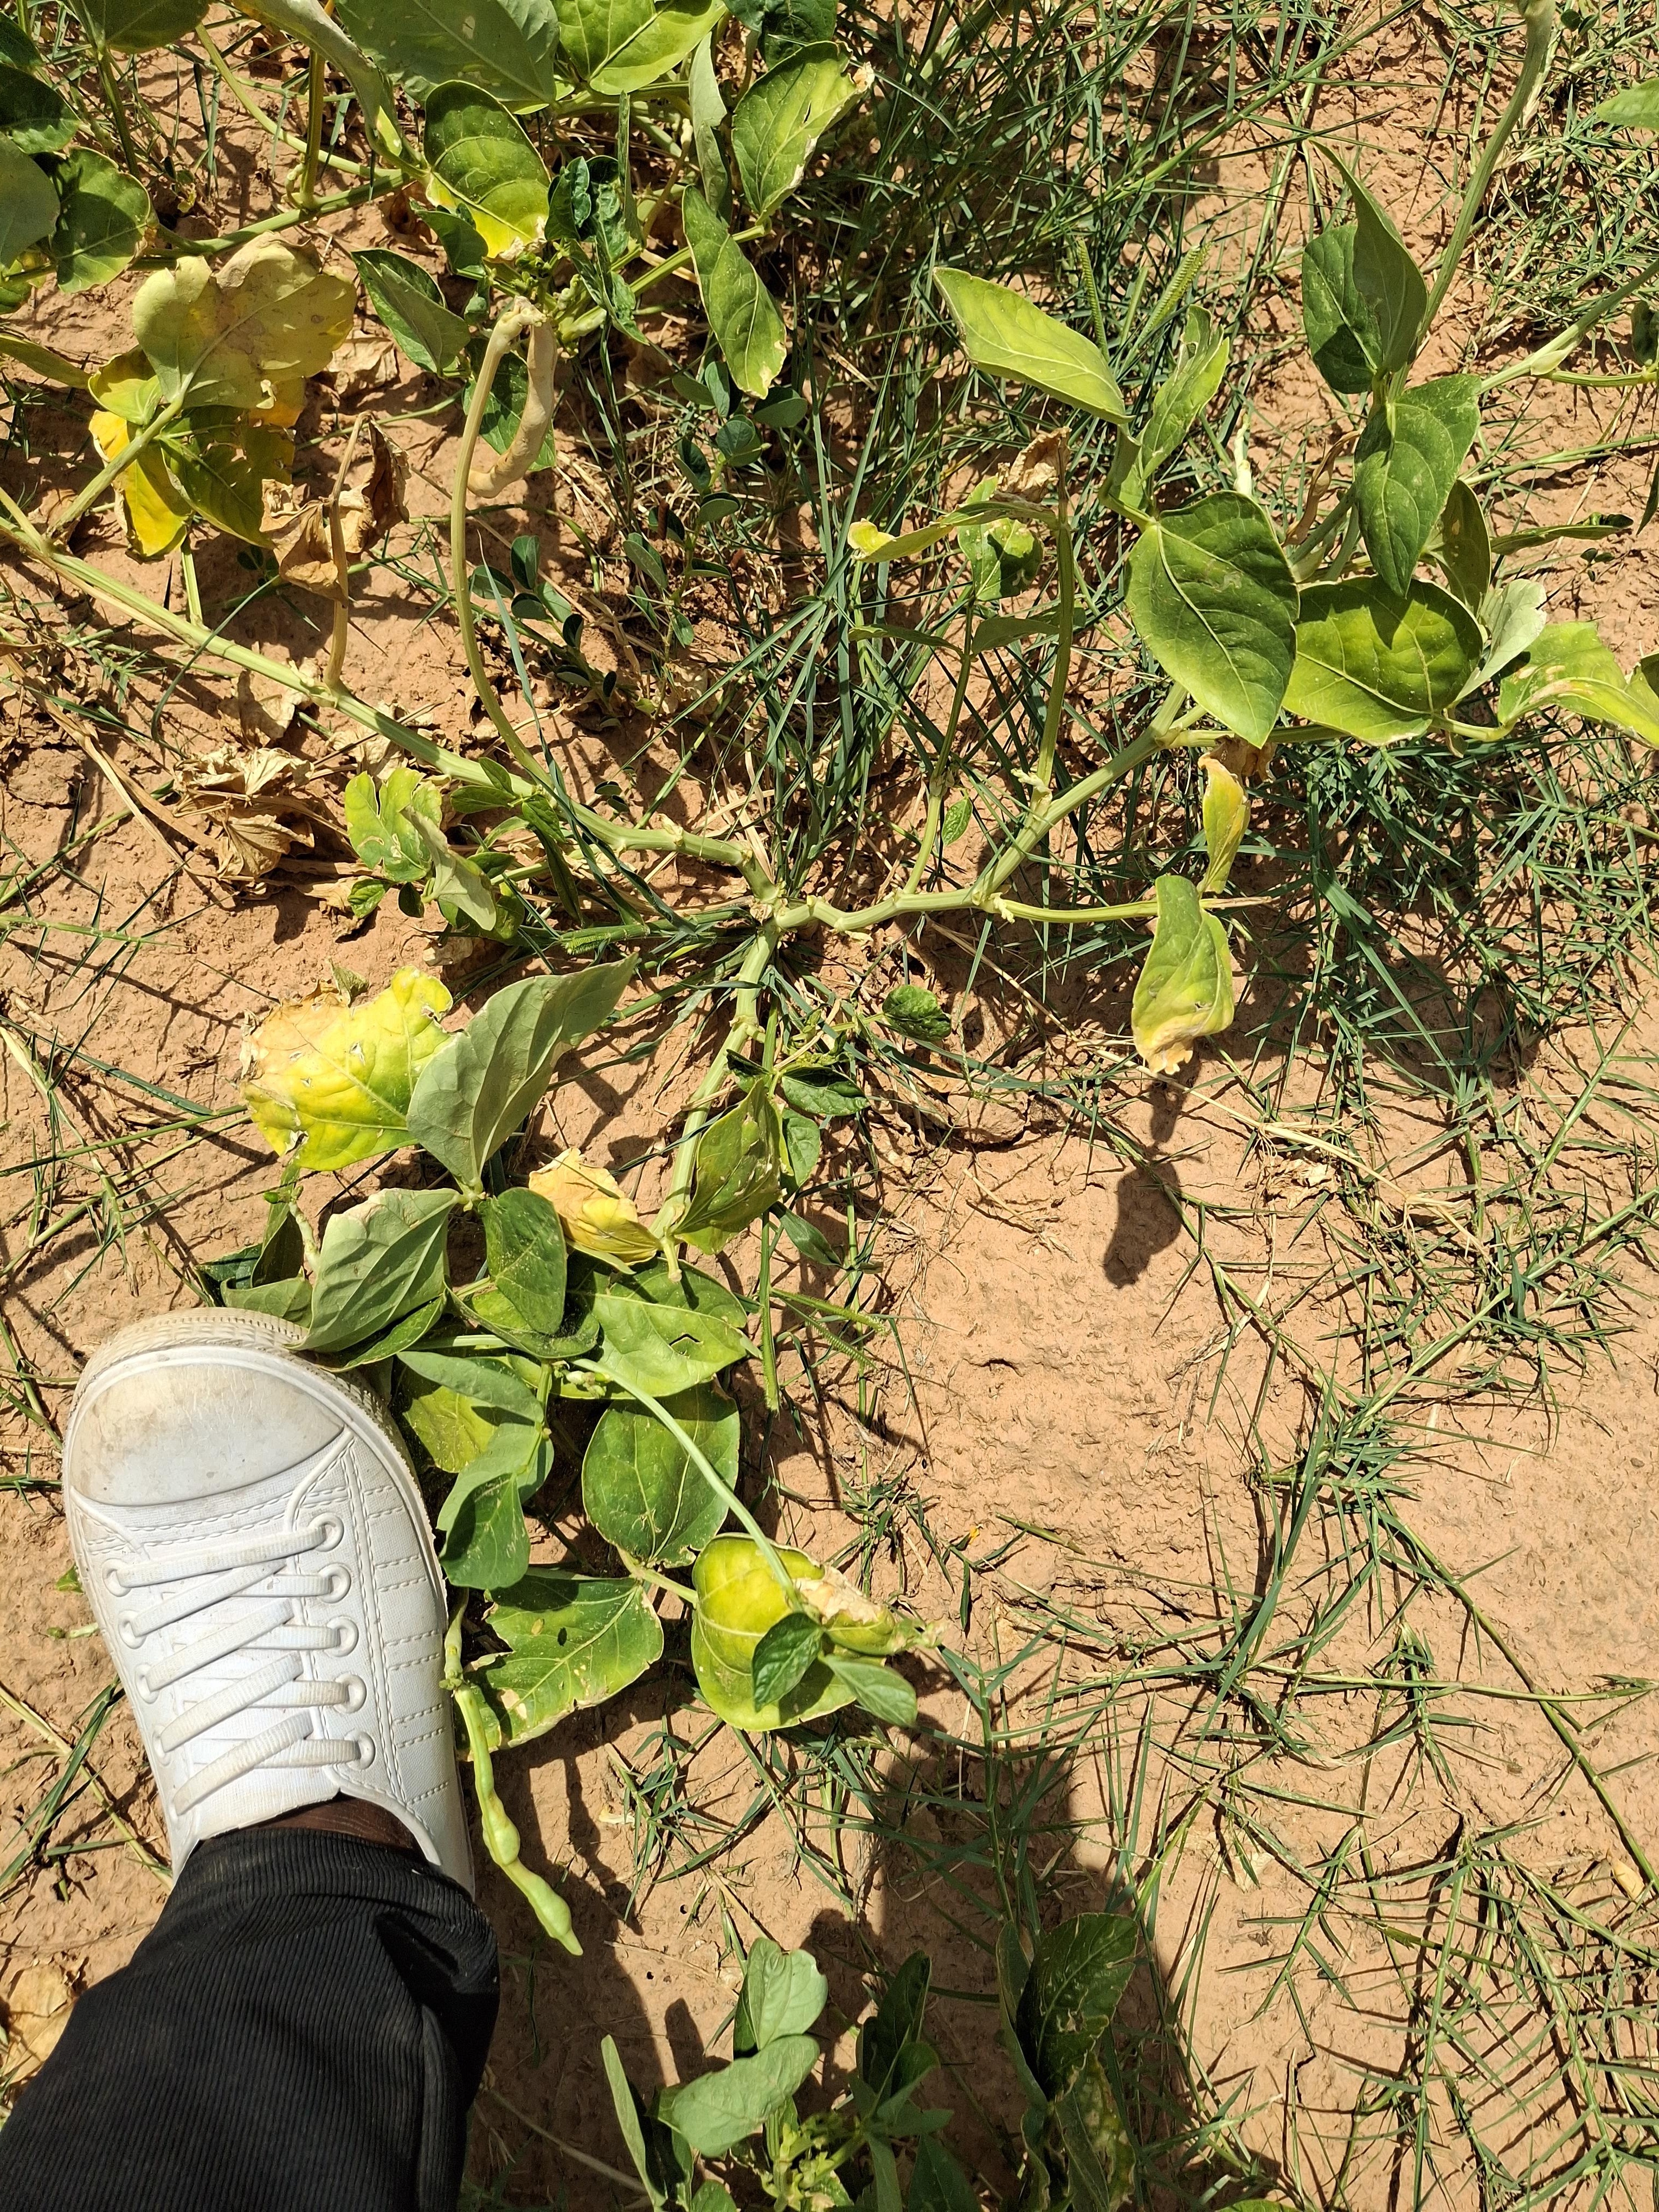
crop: cowpea
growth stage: harvest maturity
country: Nigeria
